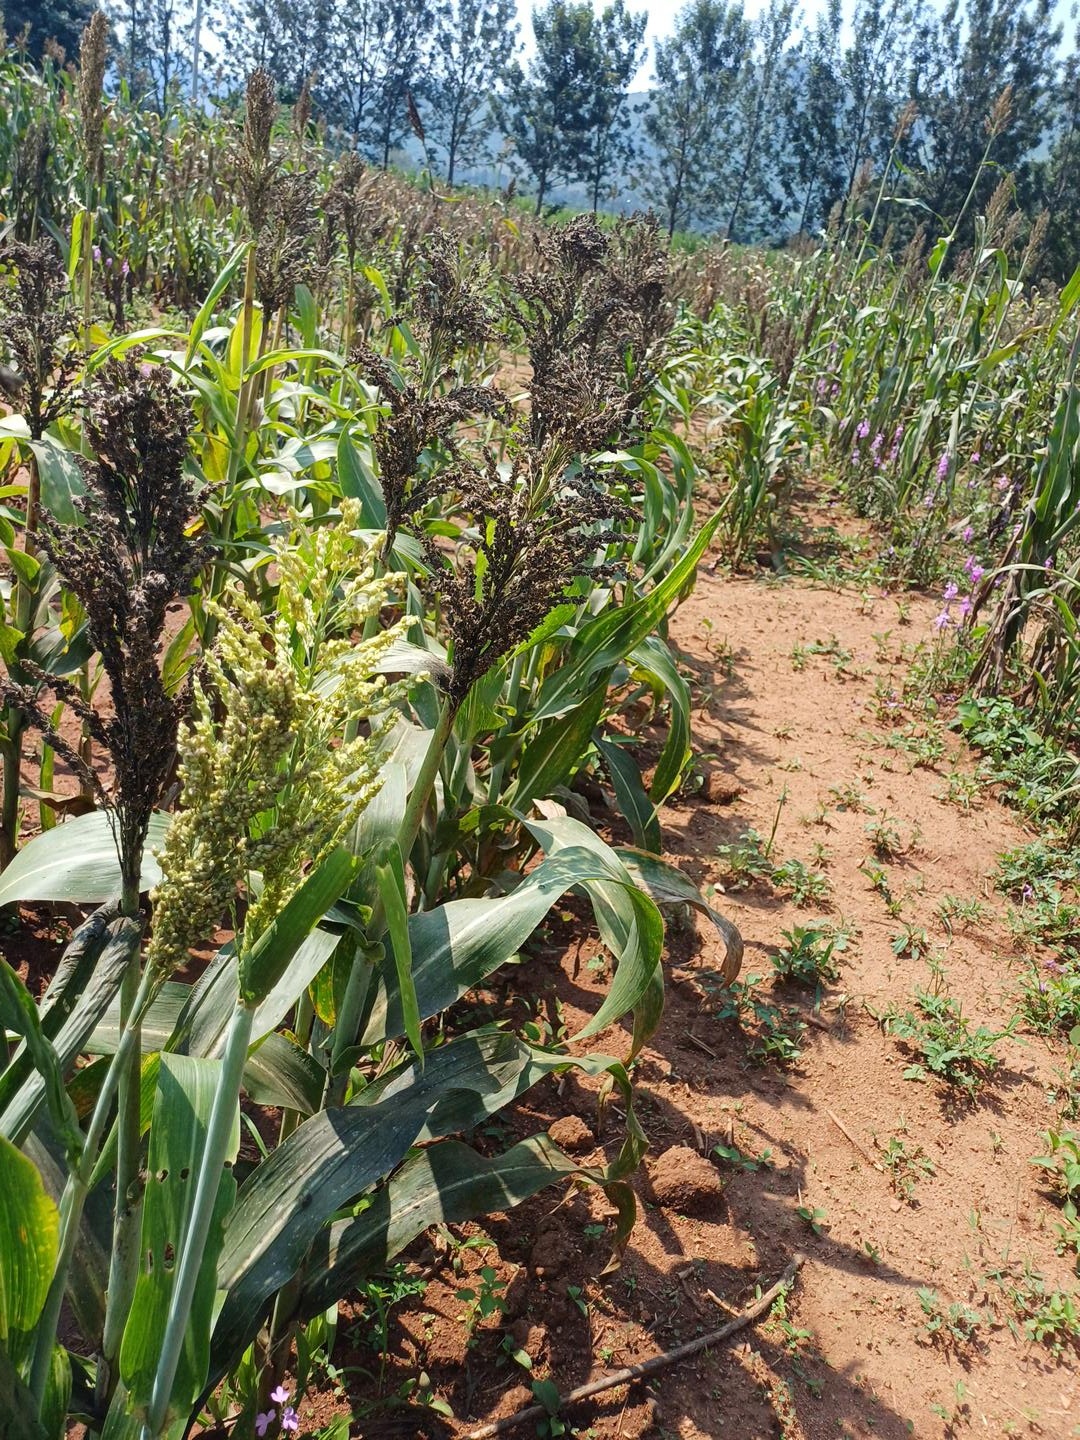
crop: sorghum
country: Kenya
